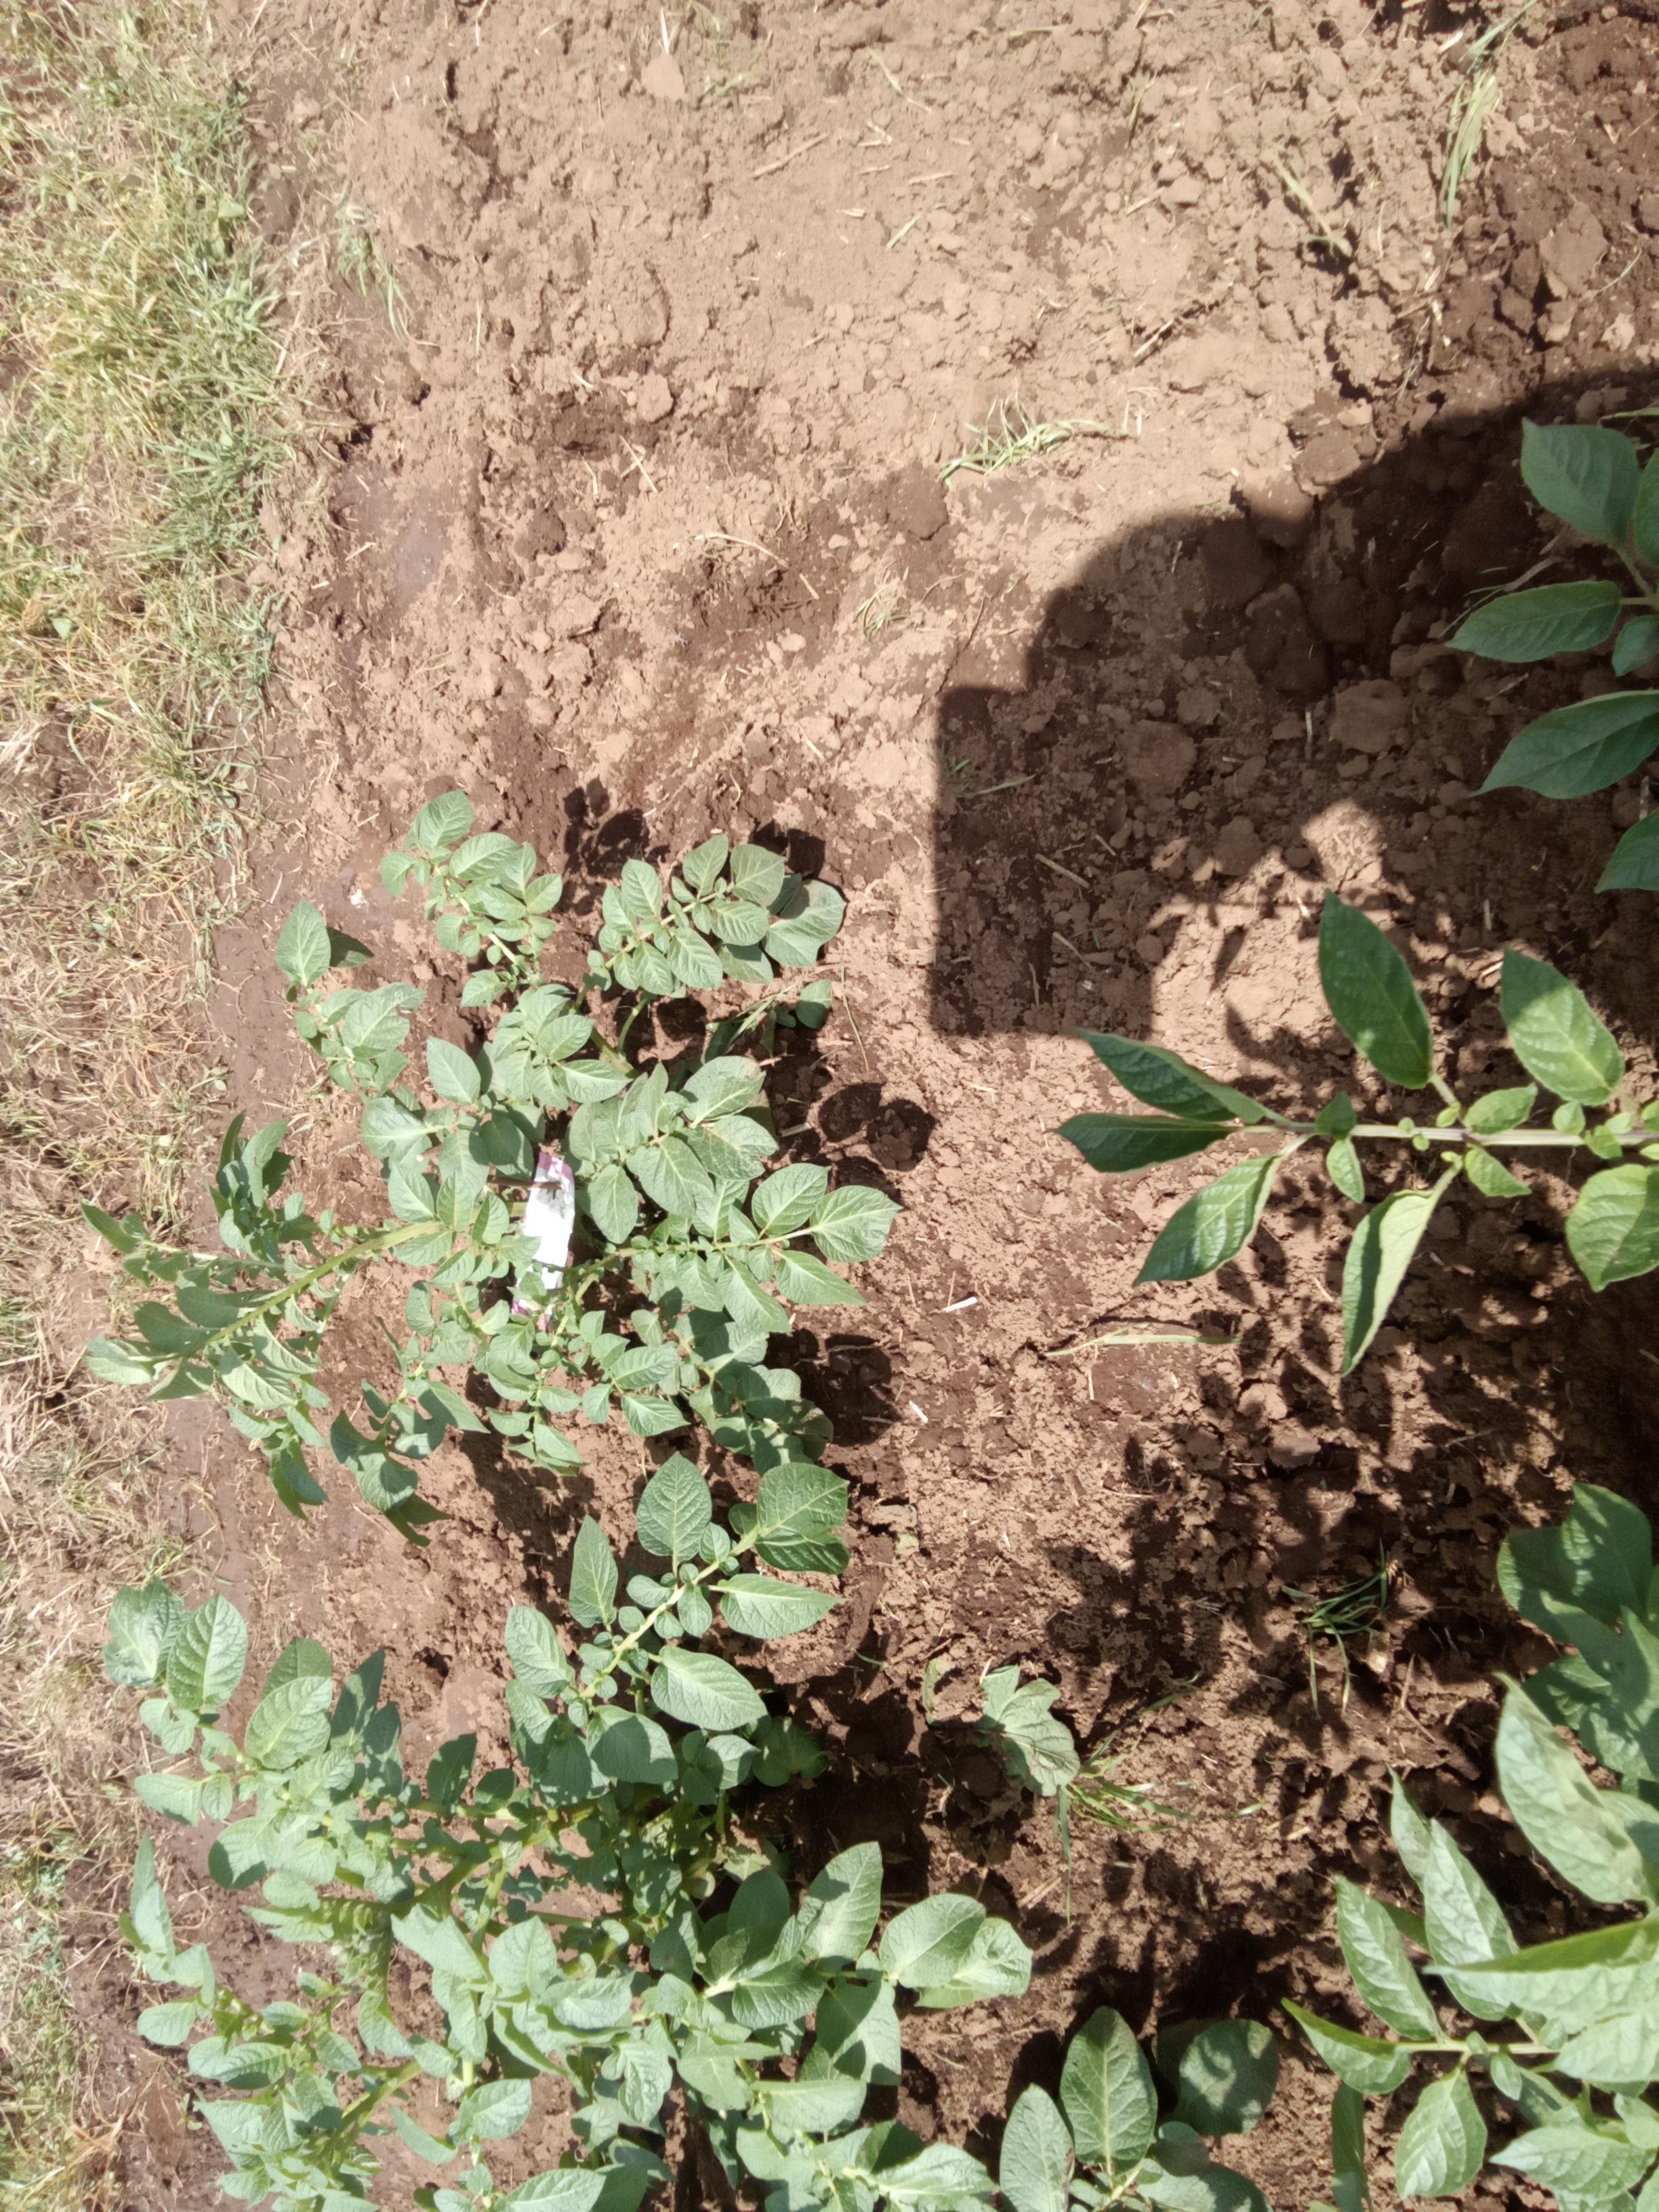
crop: potato
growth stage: vegetative
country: Kenya
